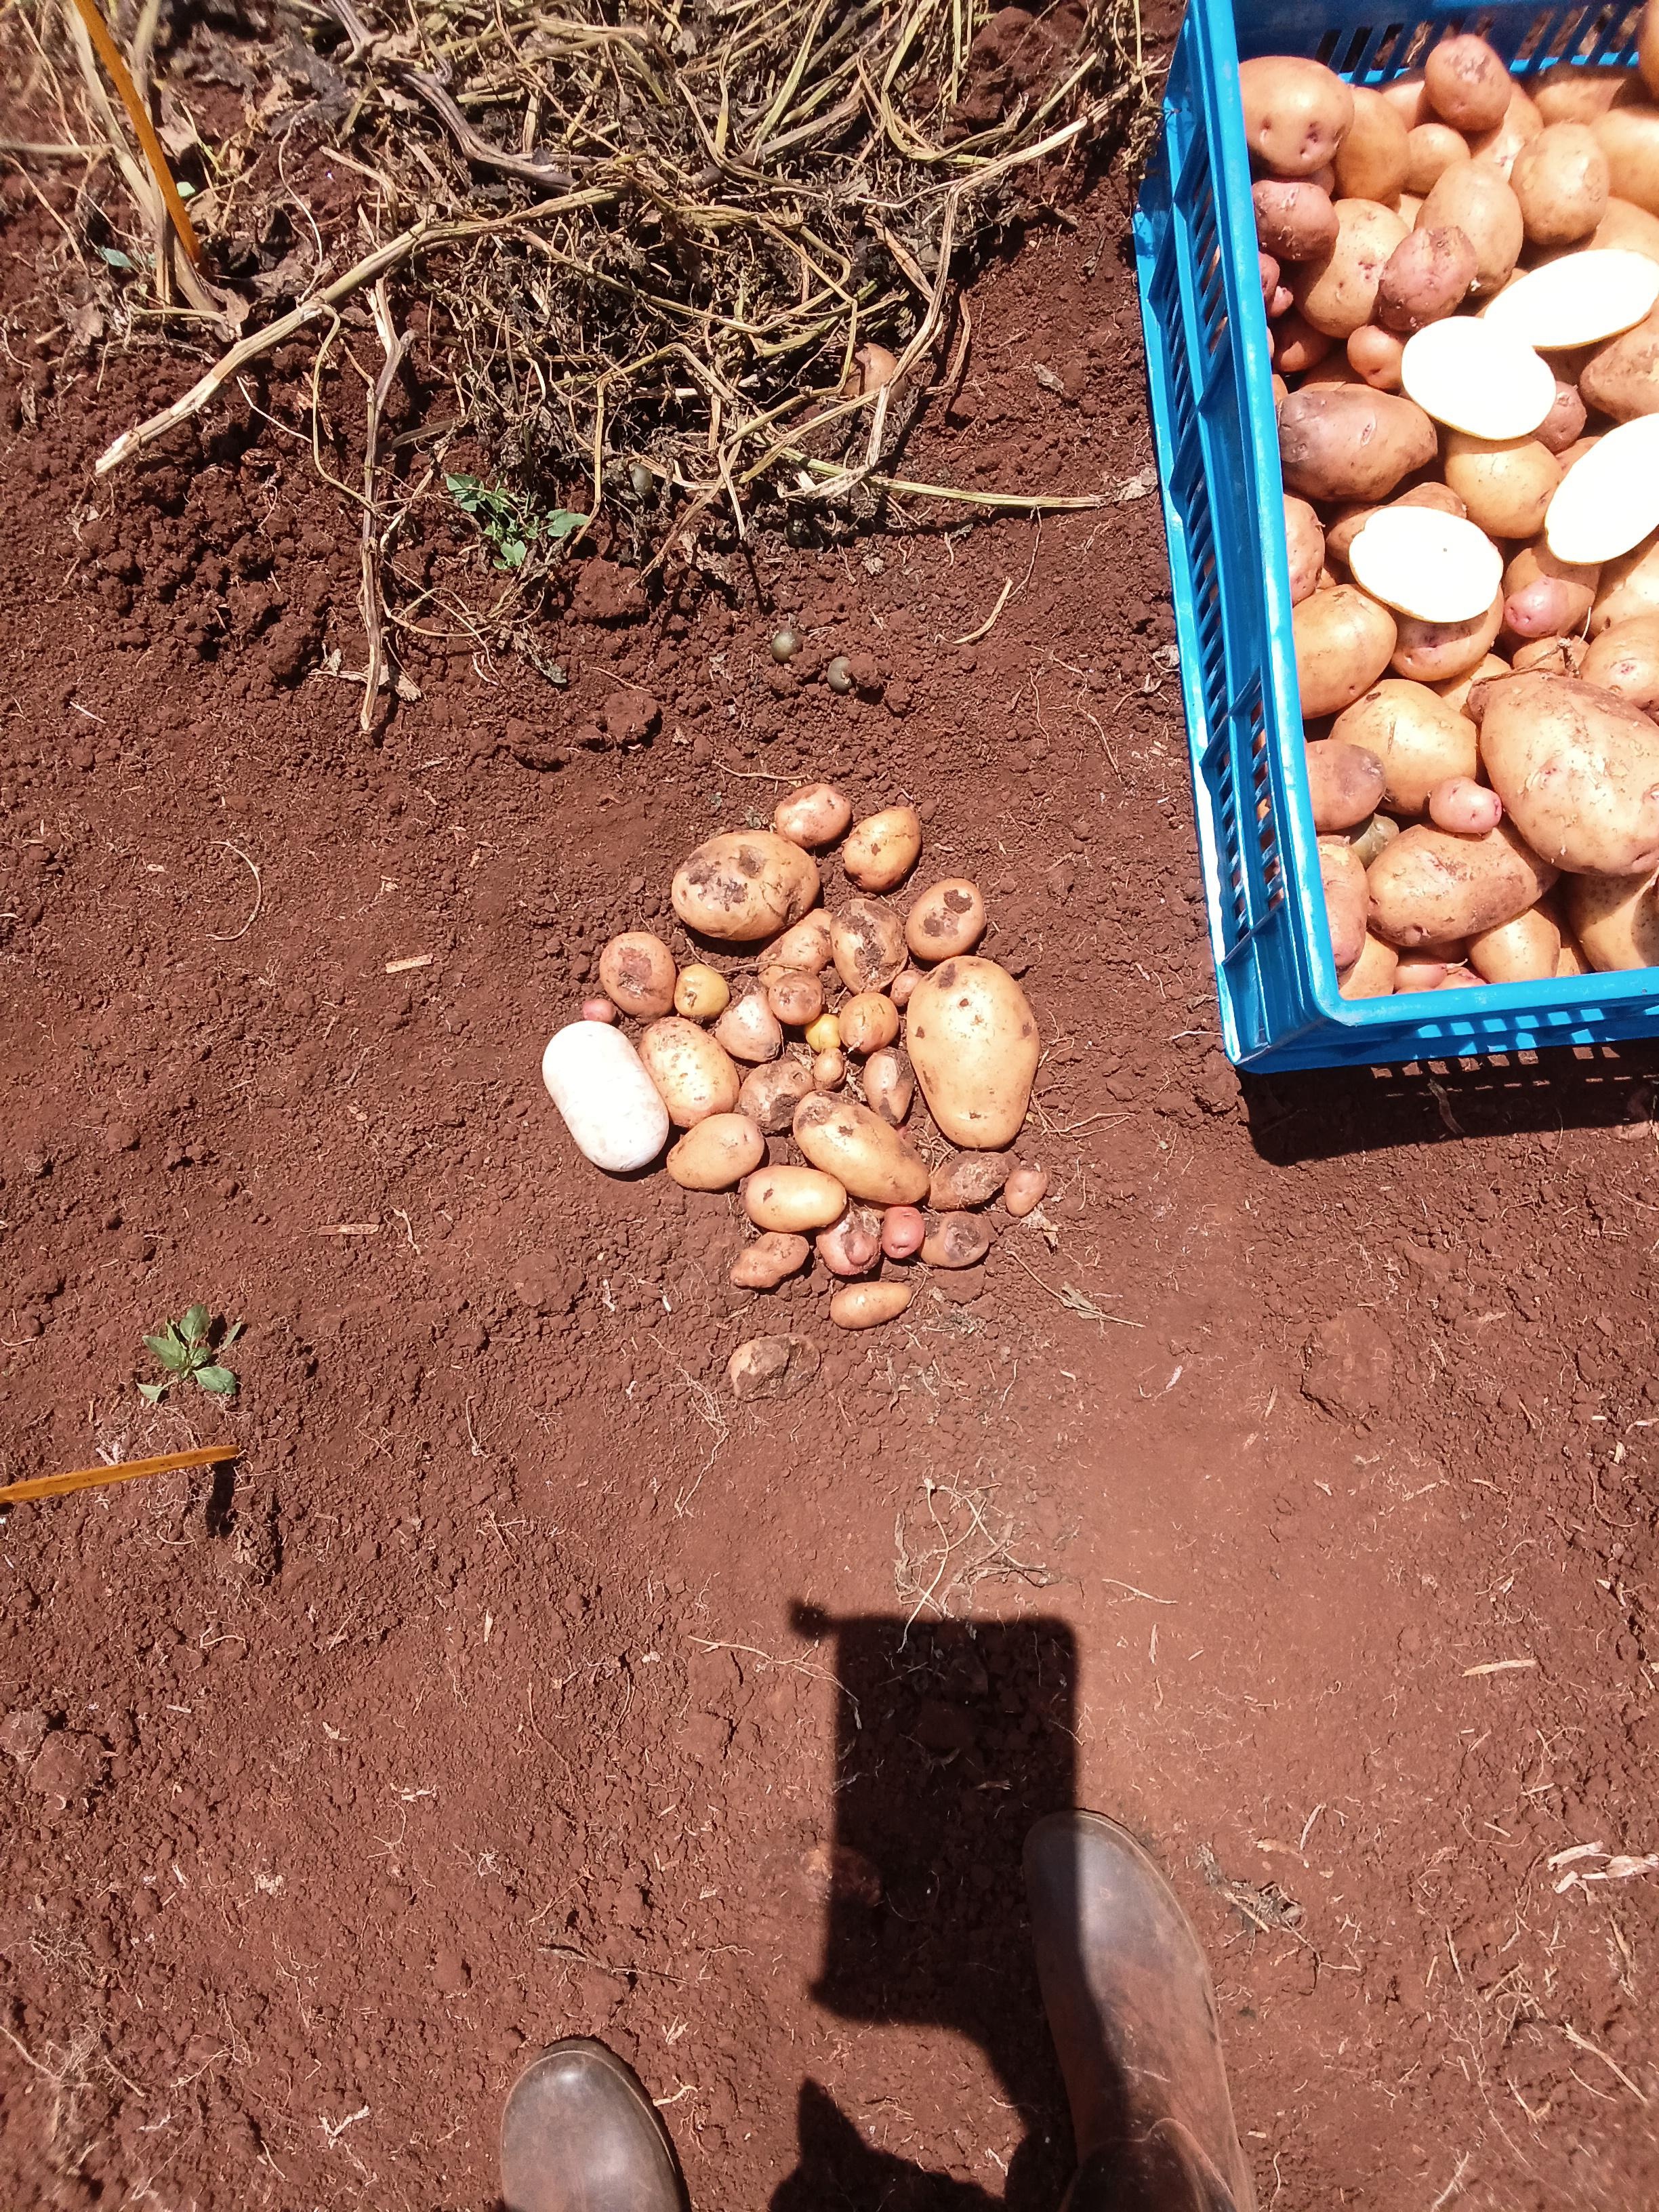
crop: potato
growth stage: harvest
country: Kenya
